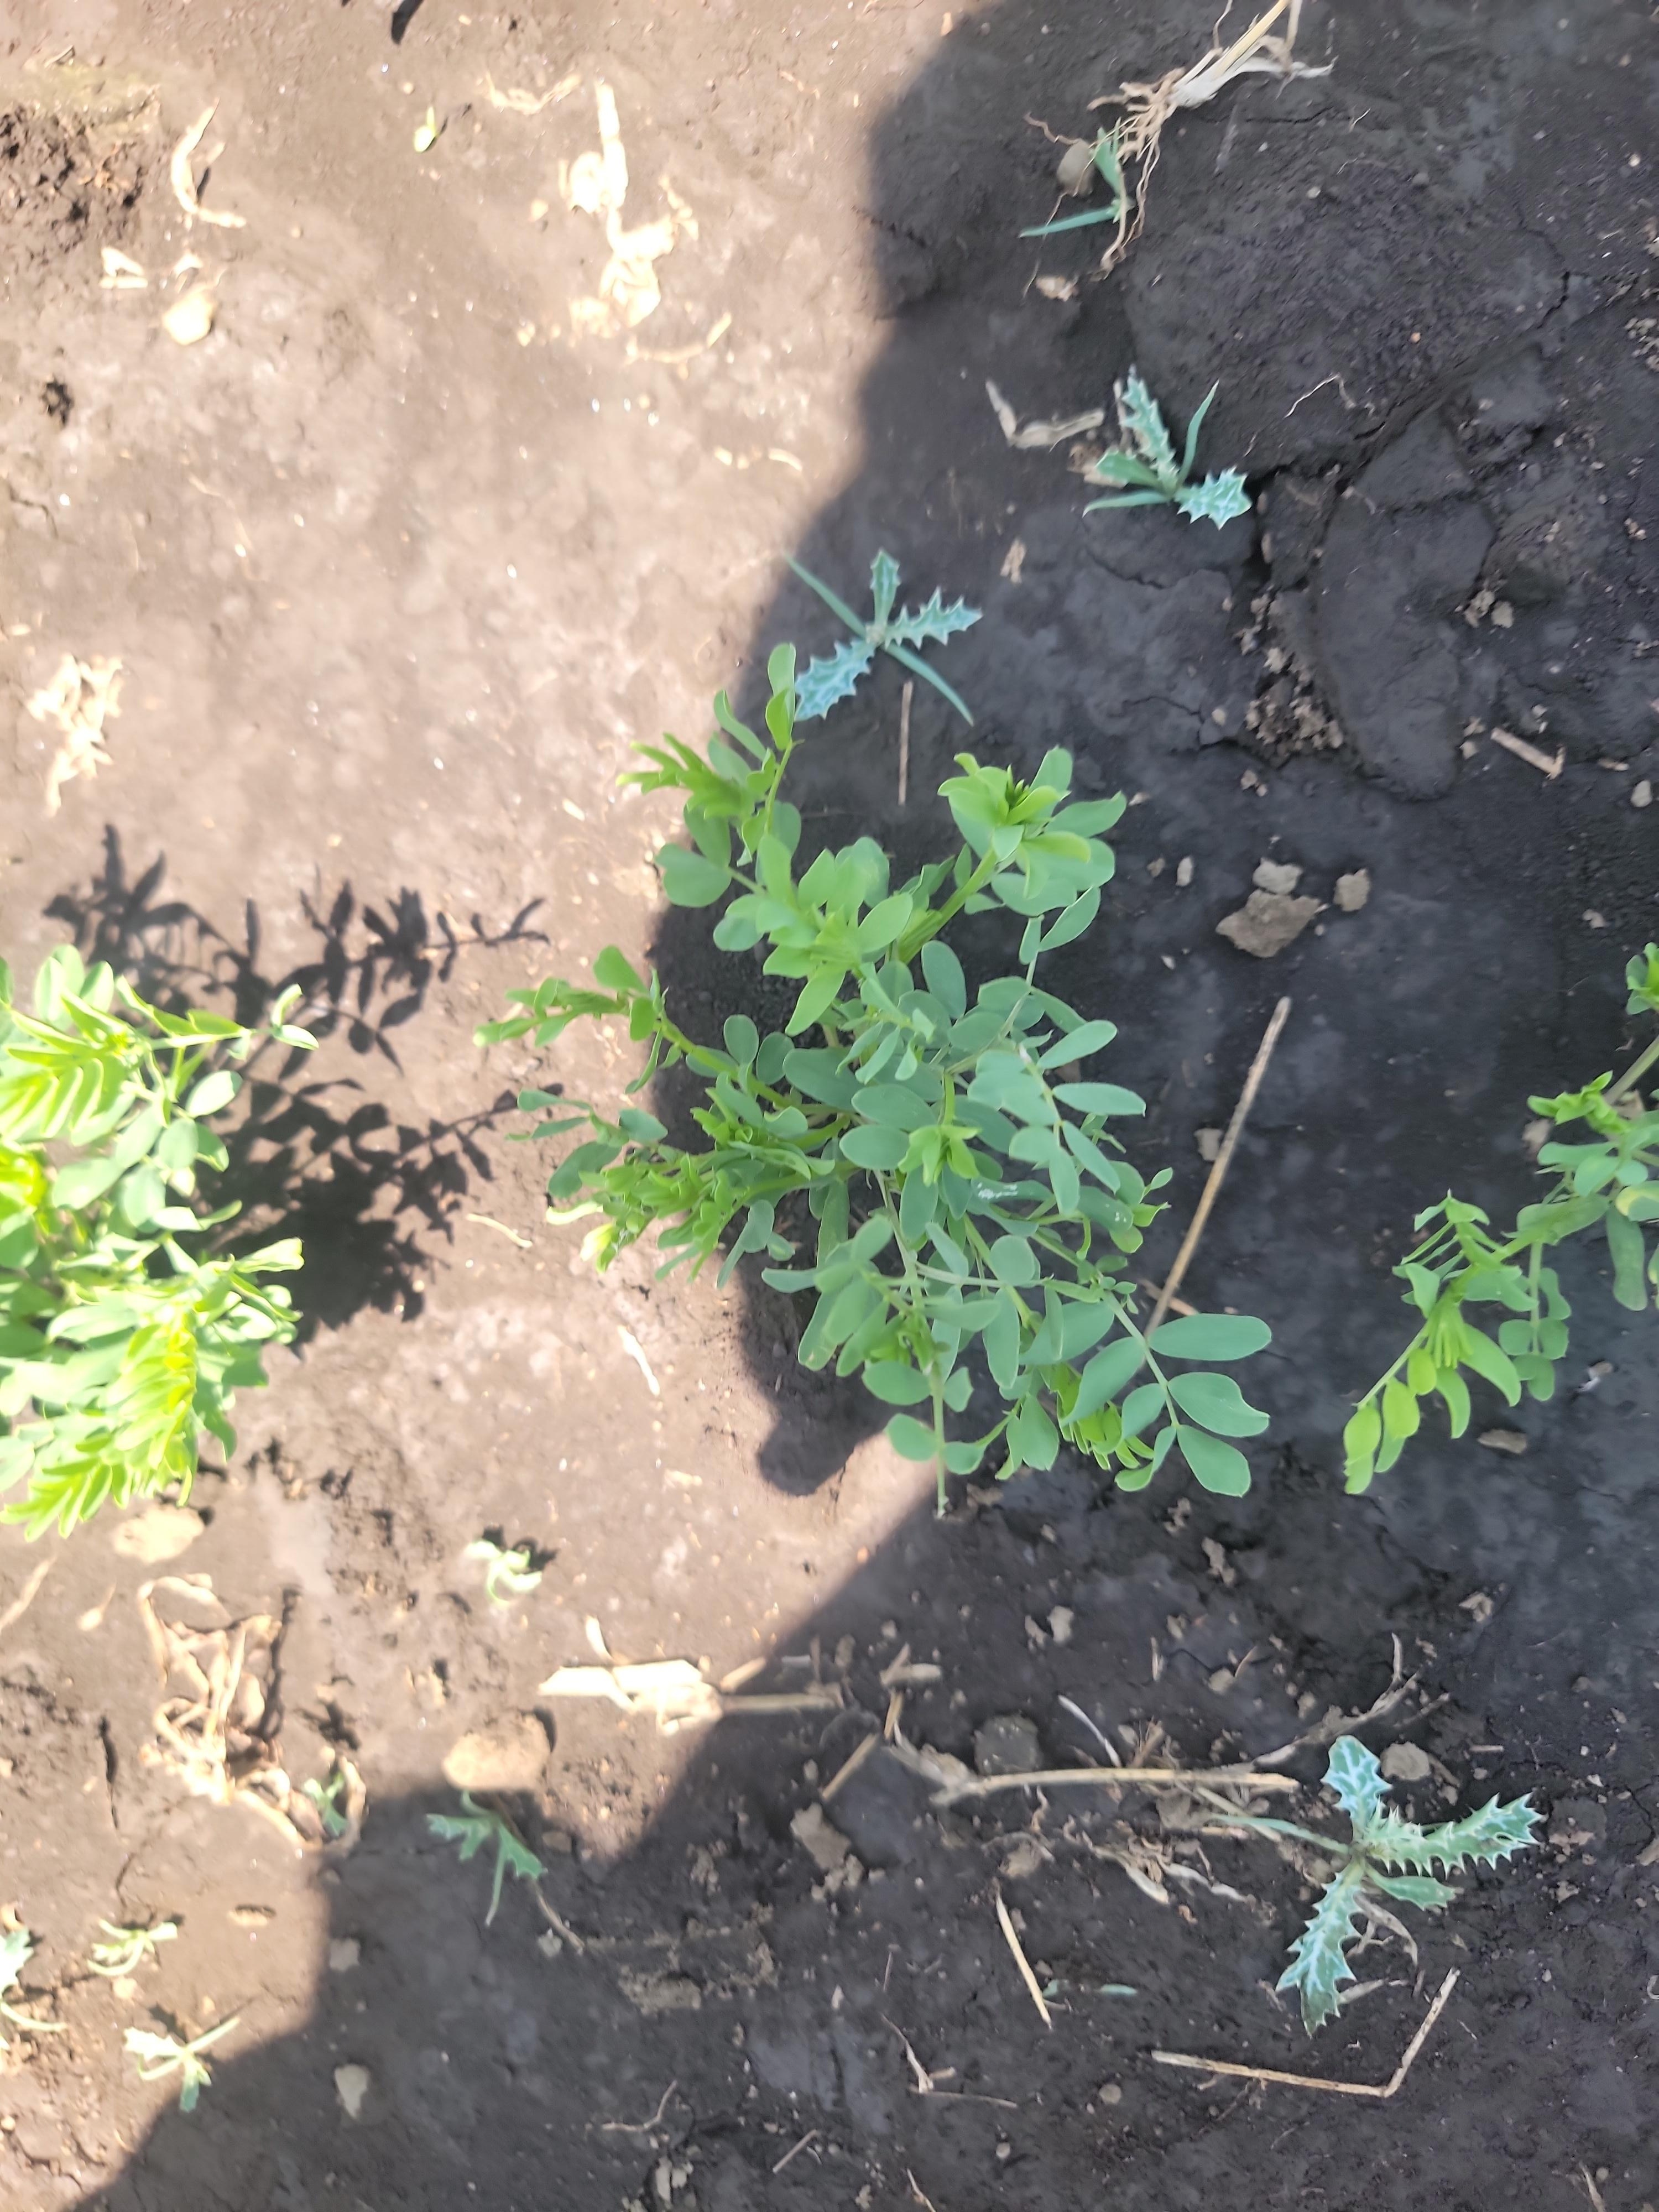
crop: lentil
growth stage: vegetative
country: Tanzania
